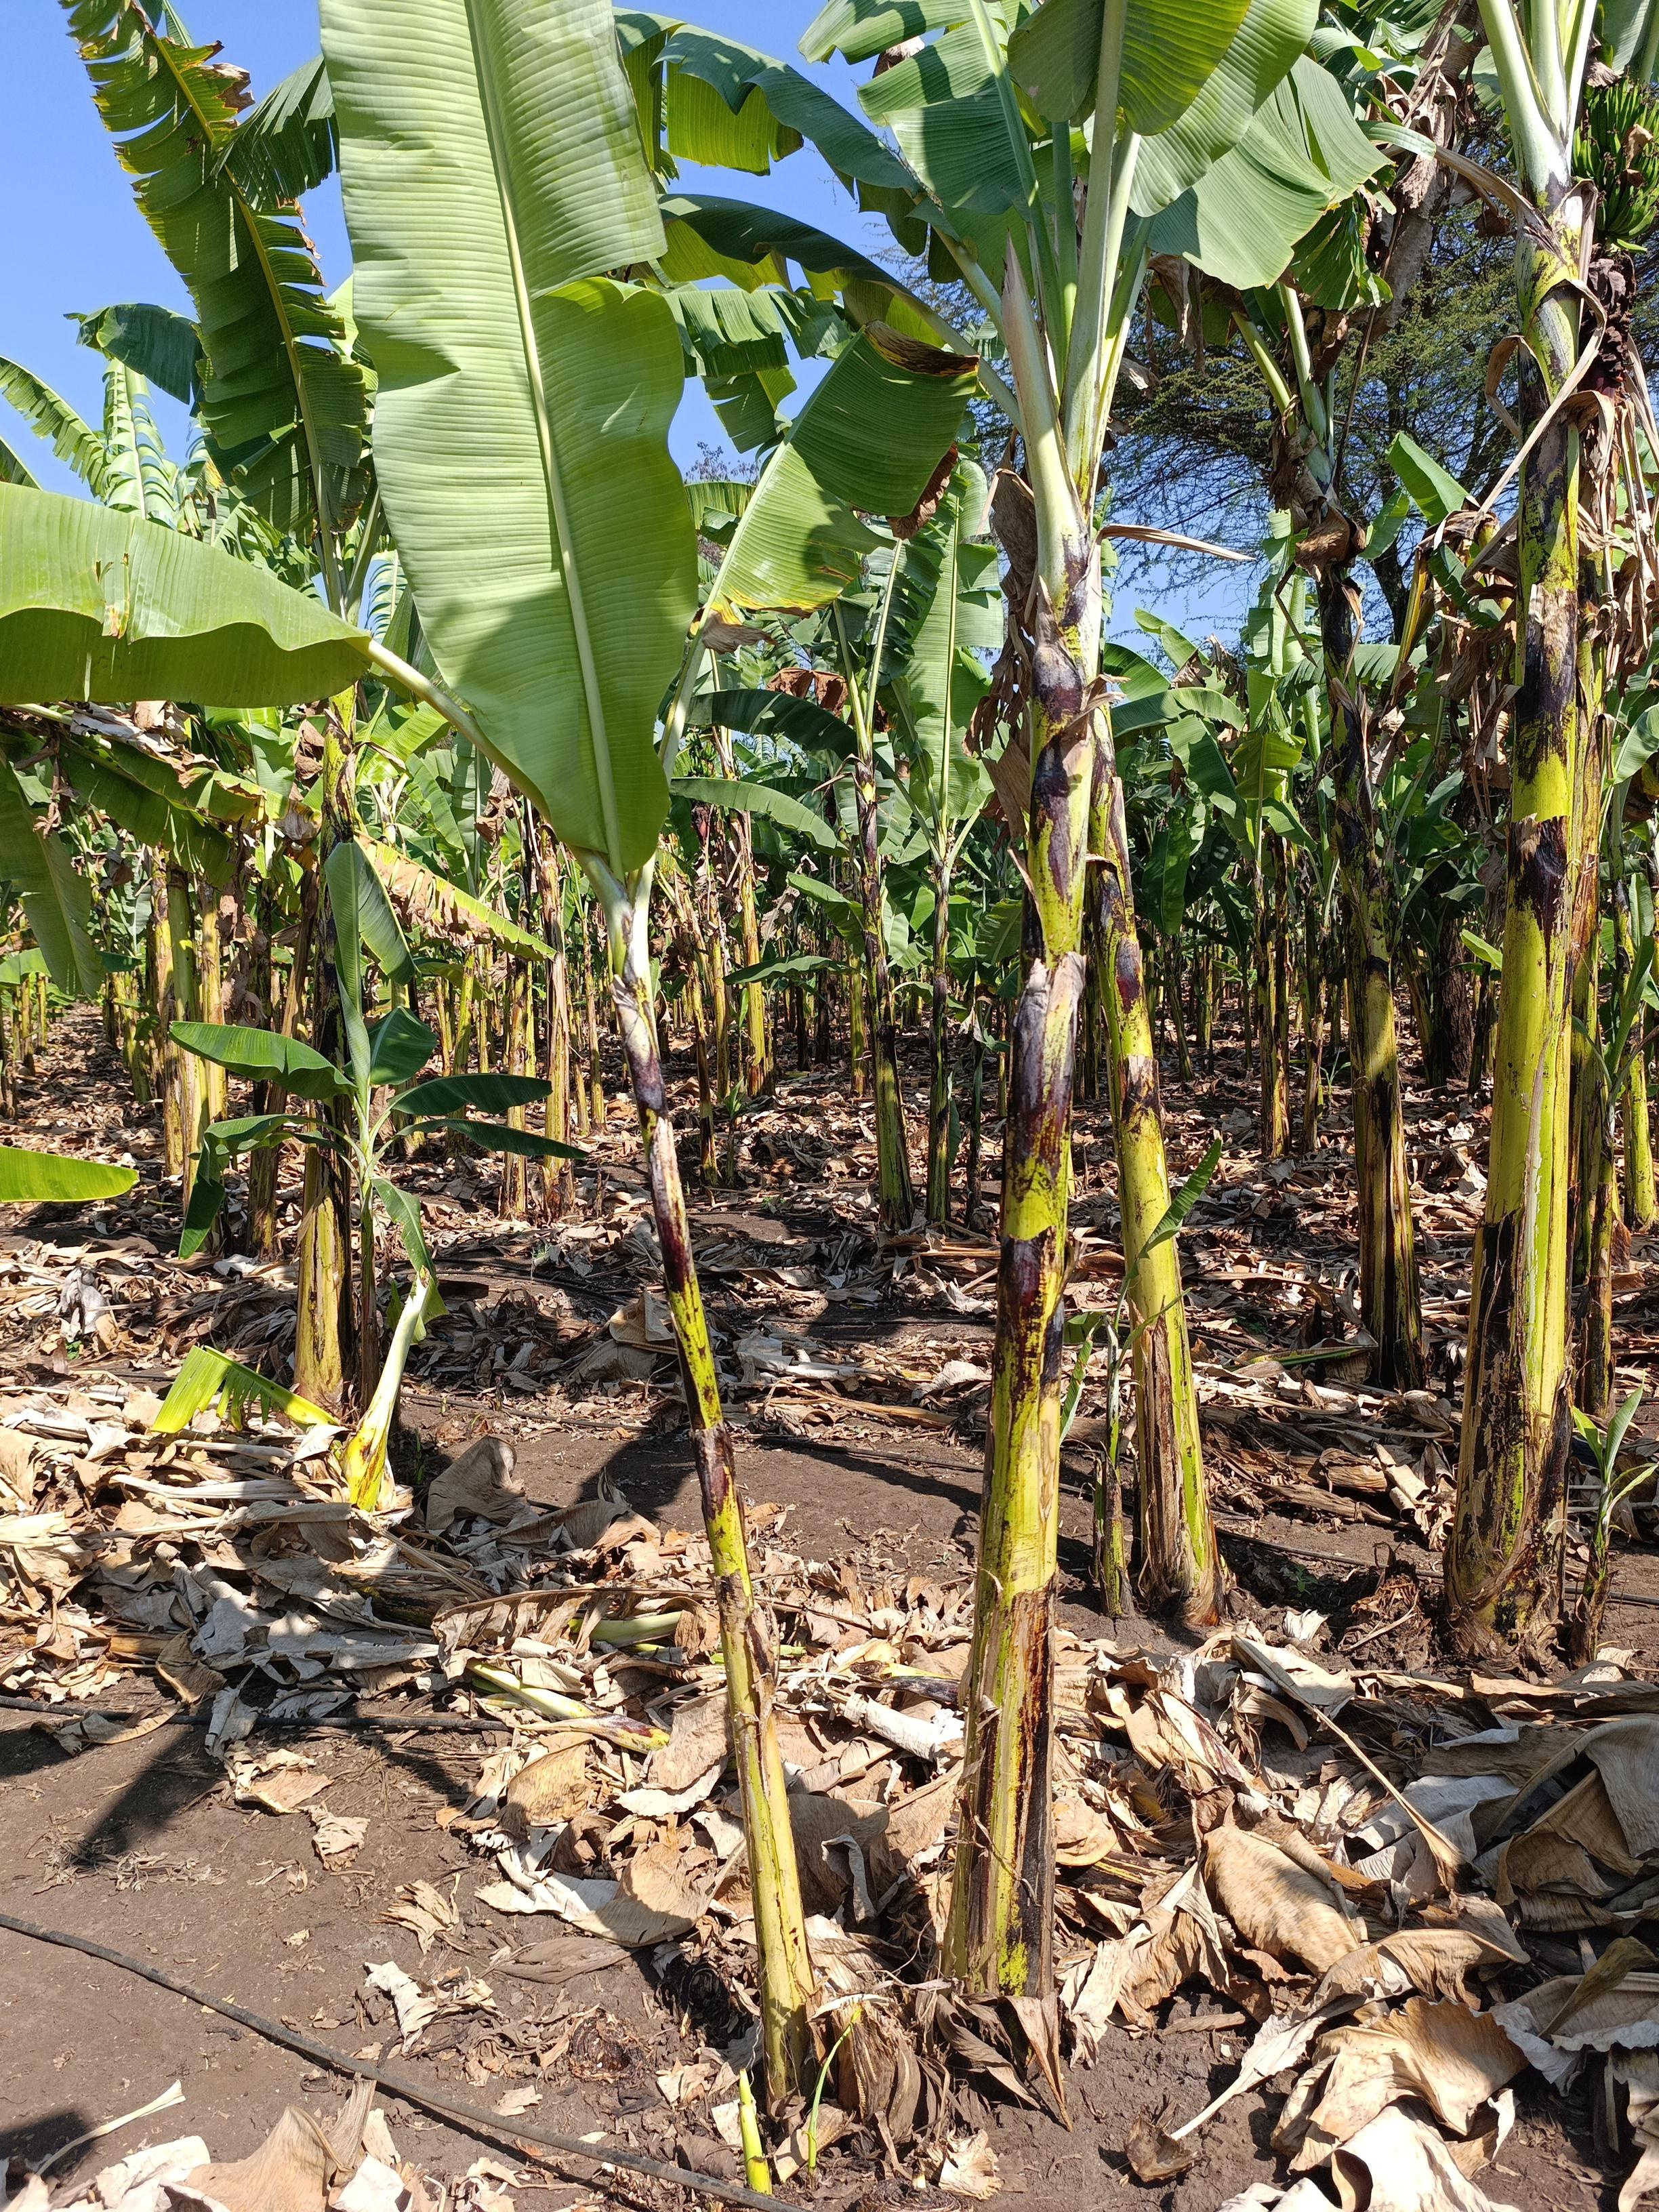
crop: banana
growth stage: vegetative
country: Tanzania
